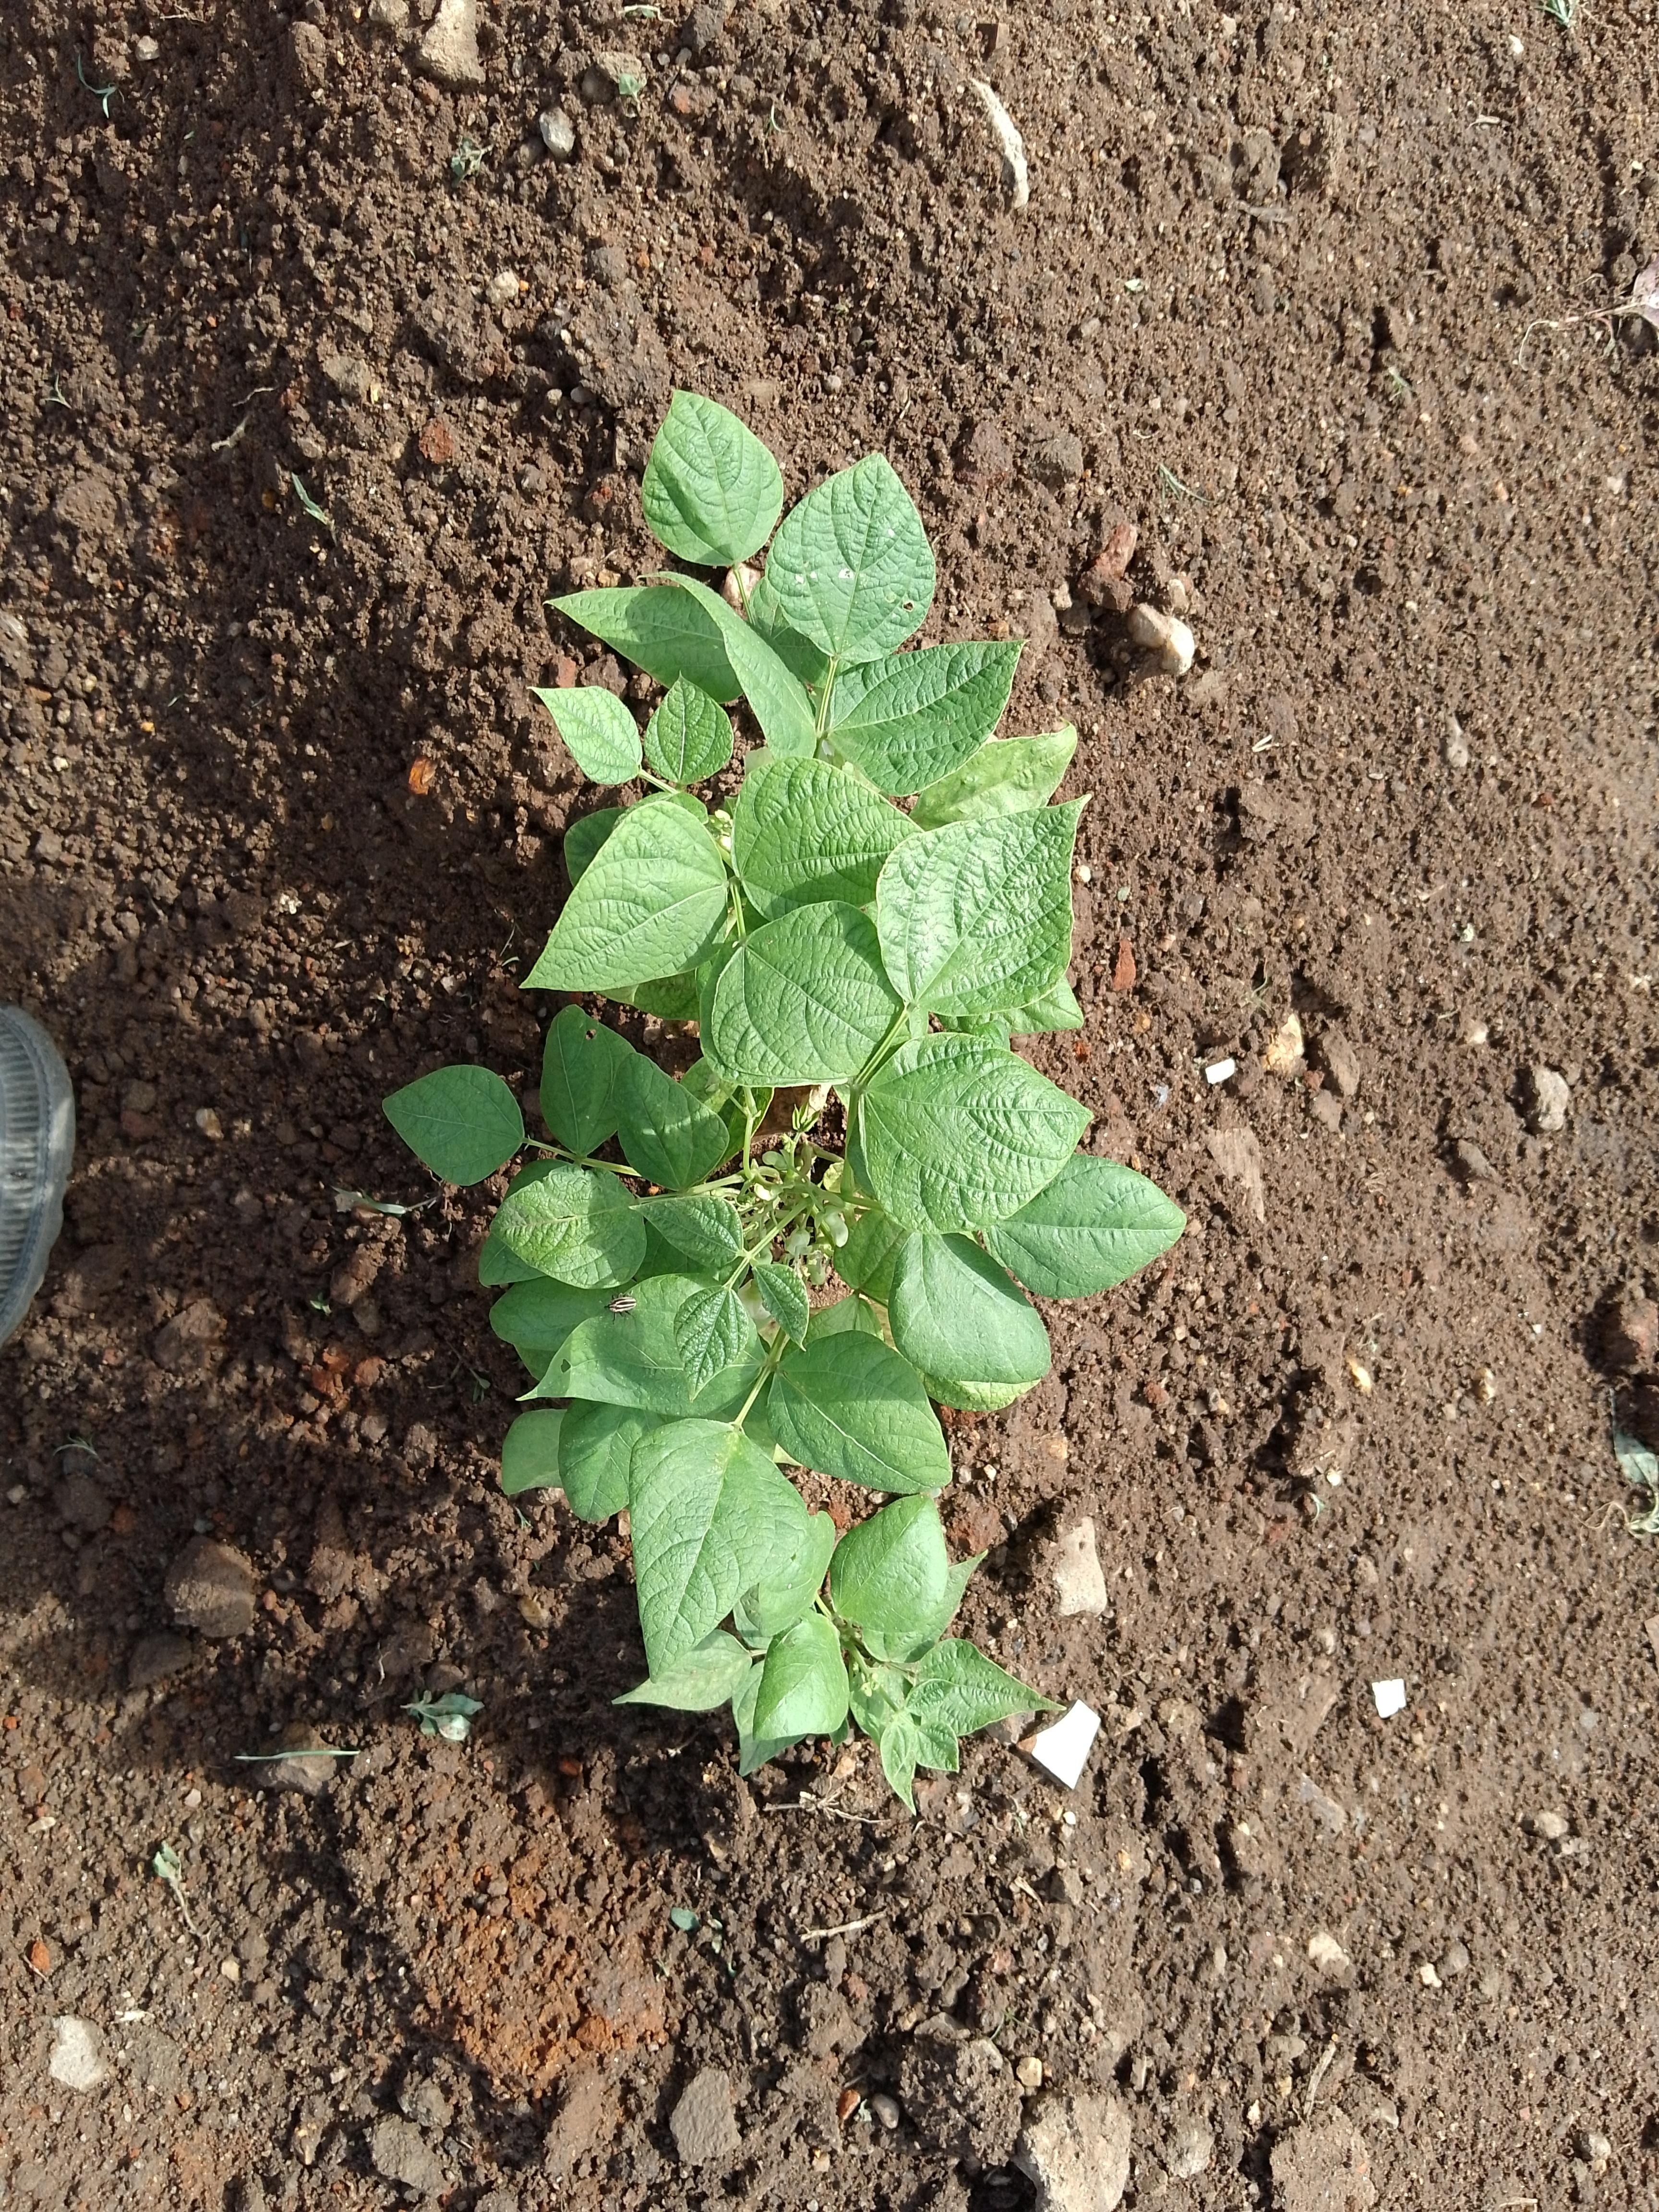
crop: common bean
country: Malawi
